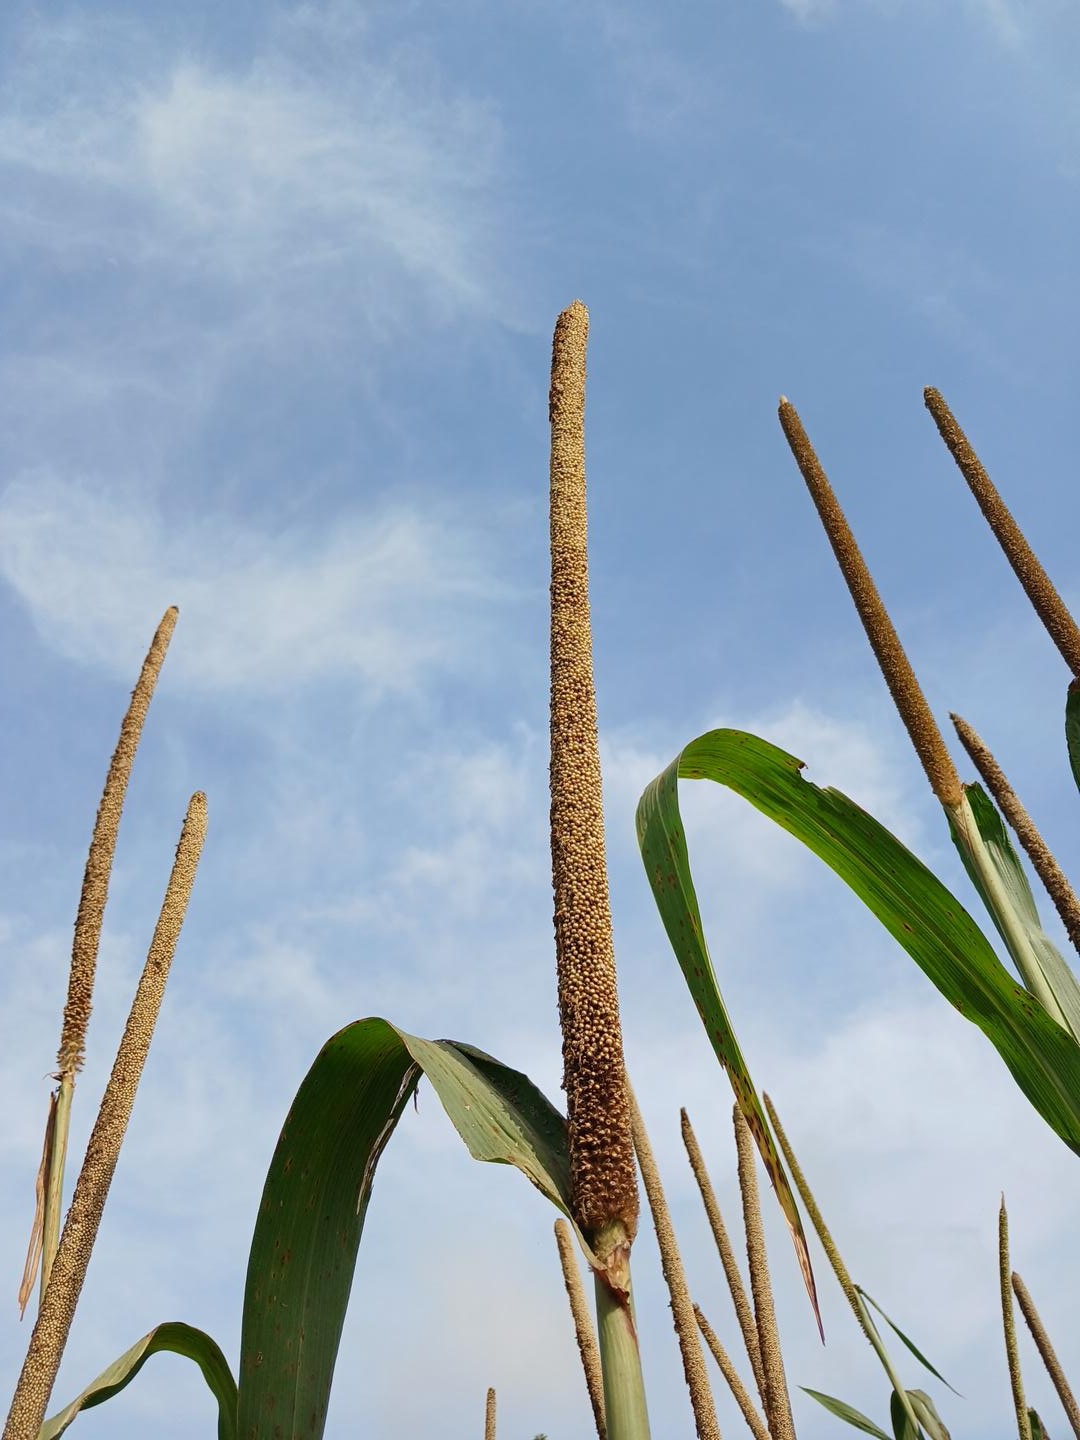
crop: pearl millet
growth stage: maturity
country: Senegal
